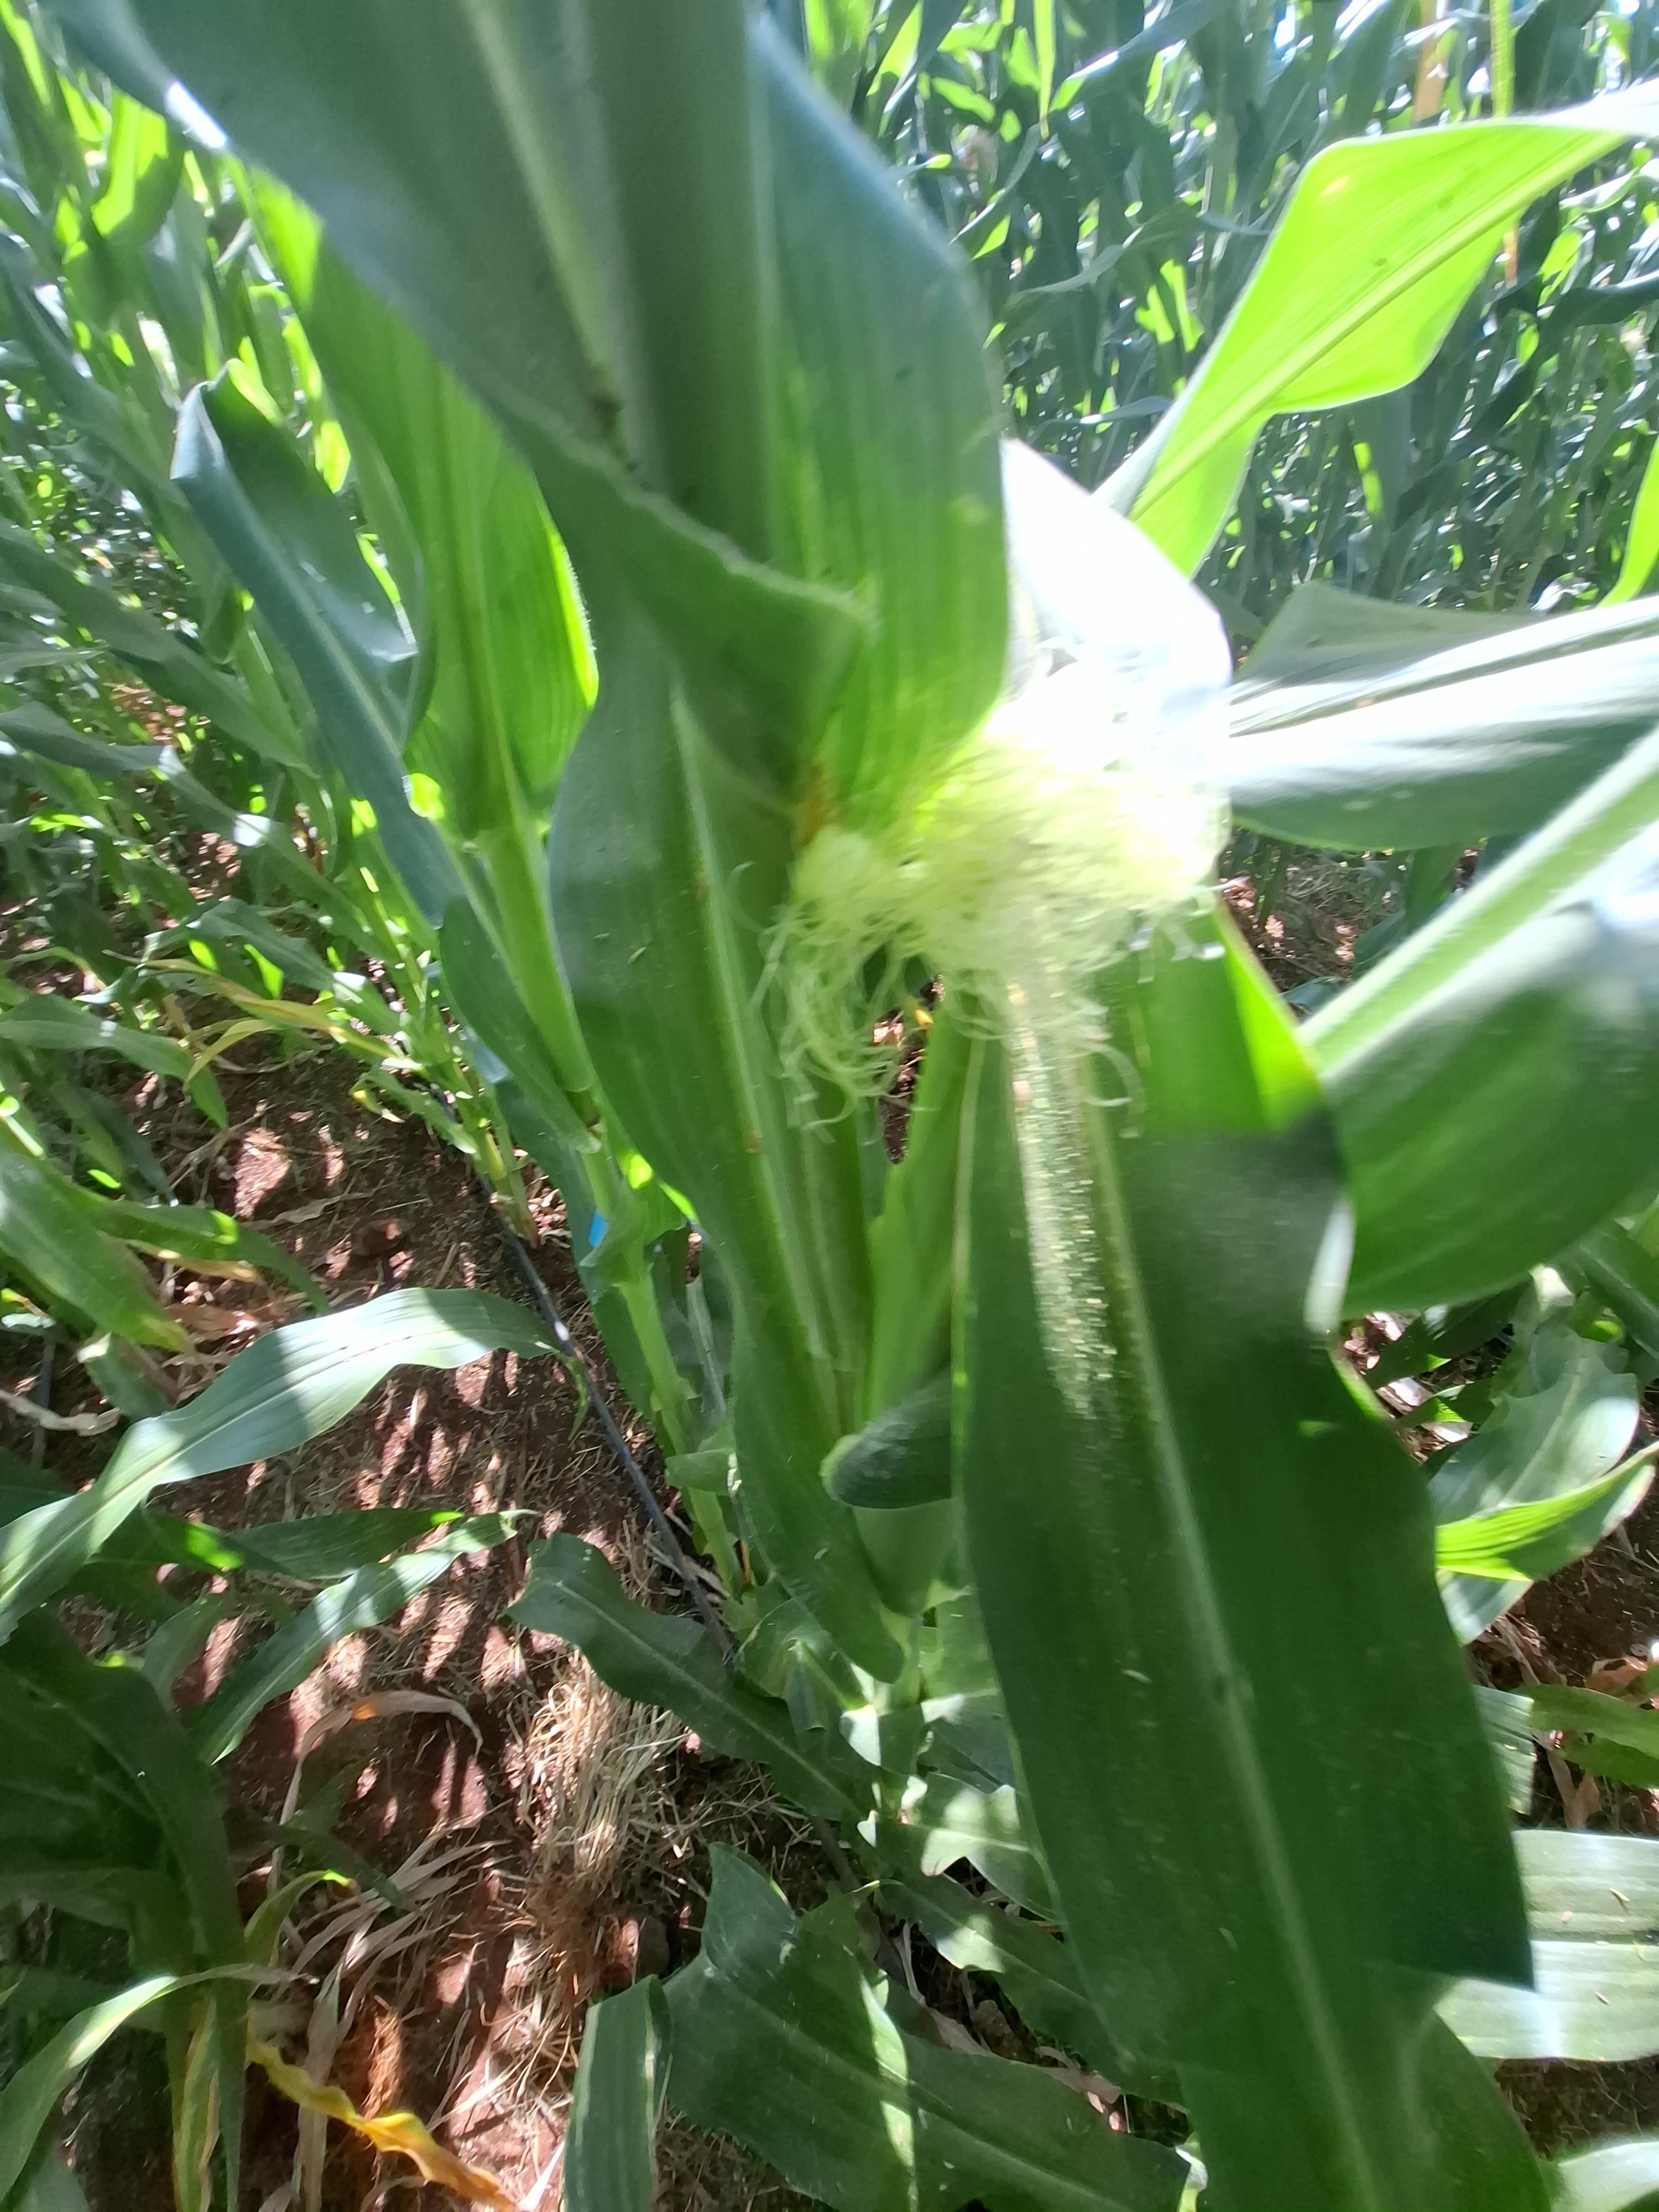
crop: maize
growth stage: flowering
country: Kenya
